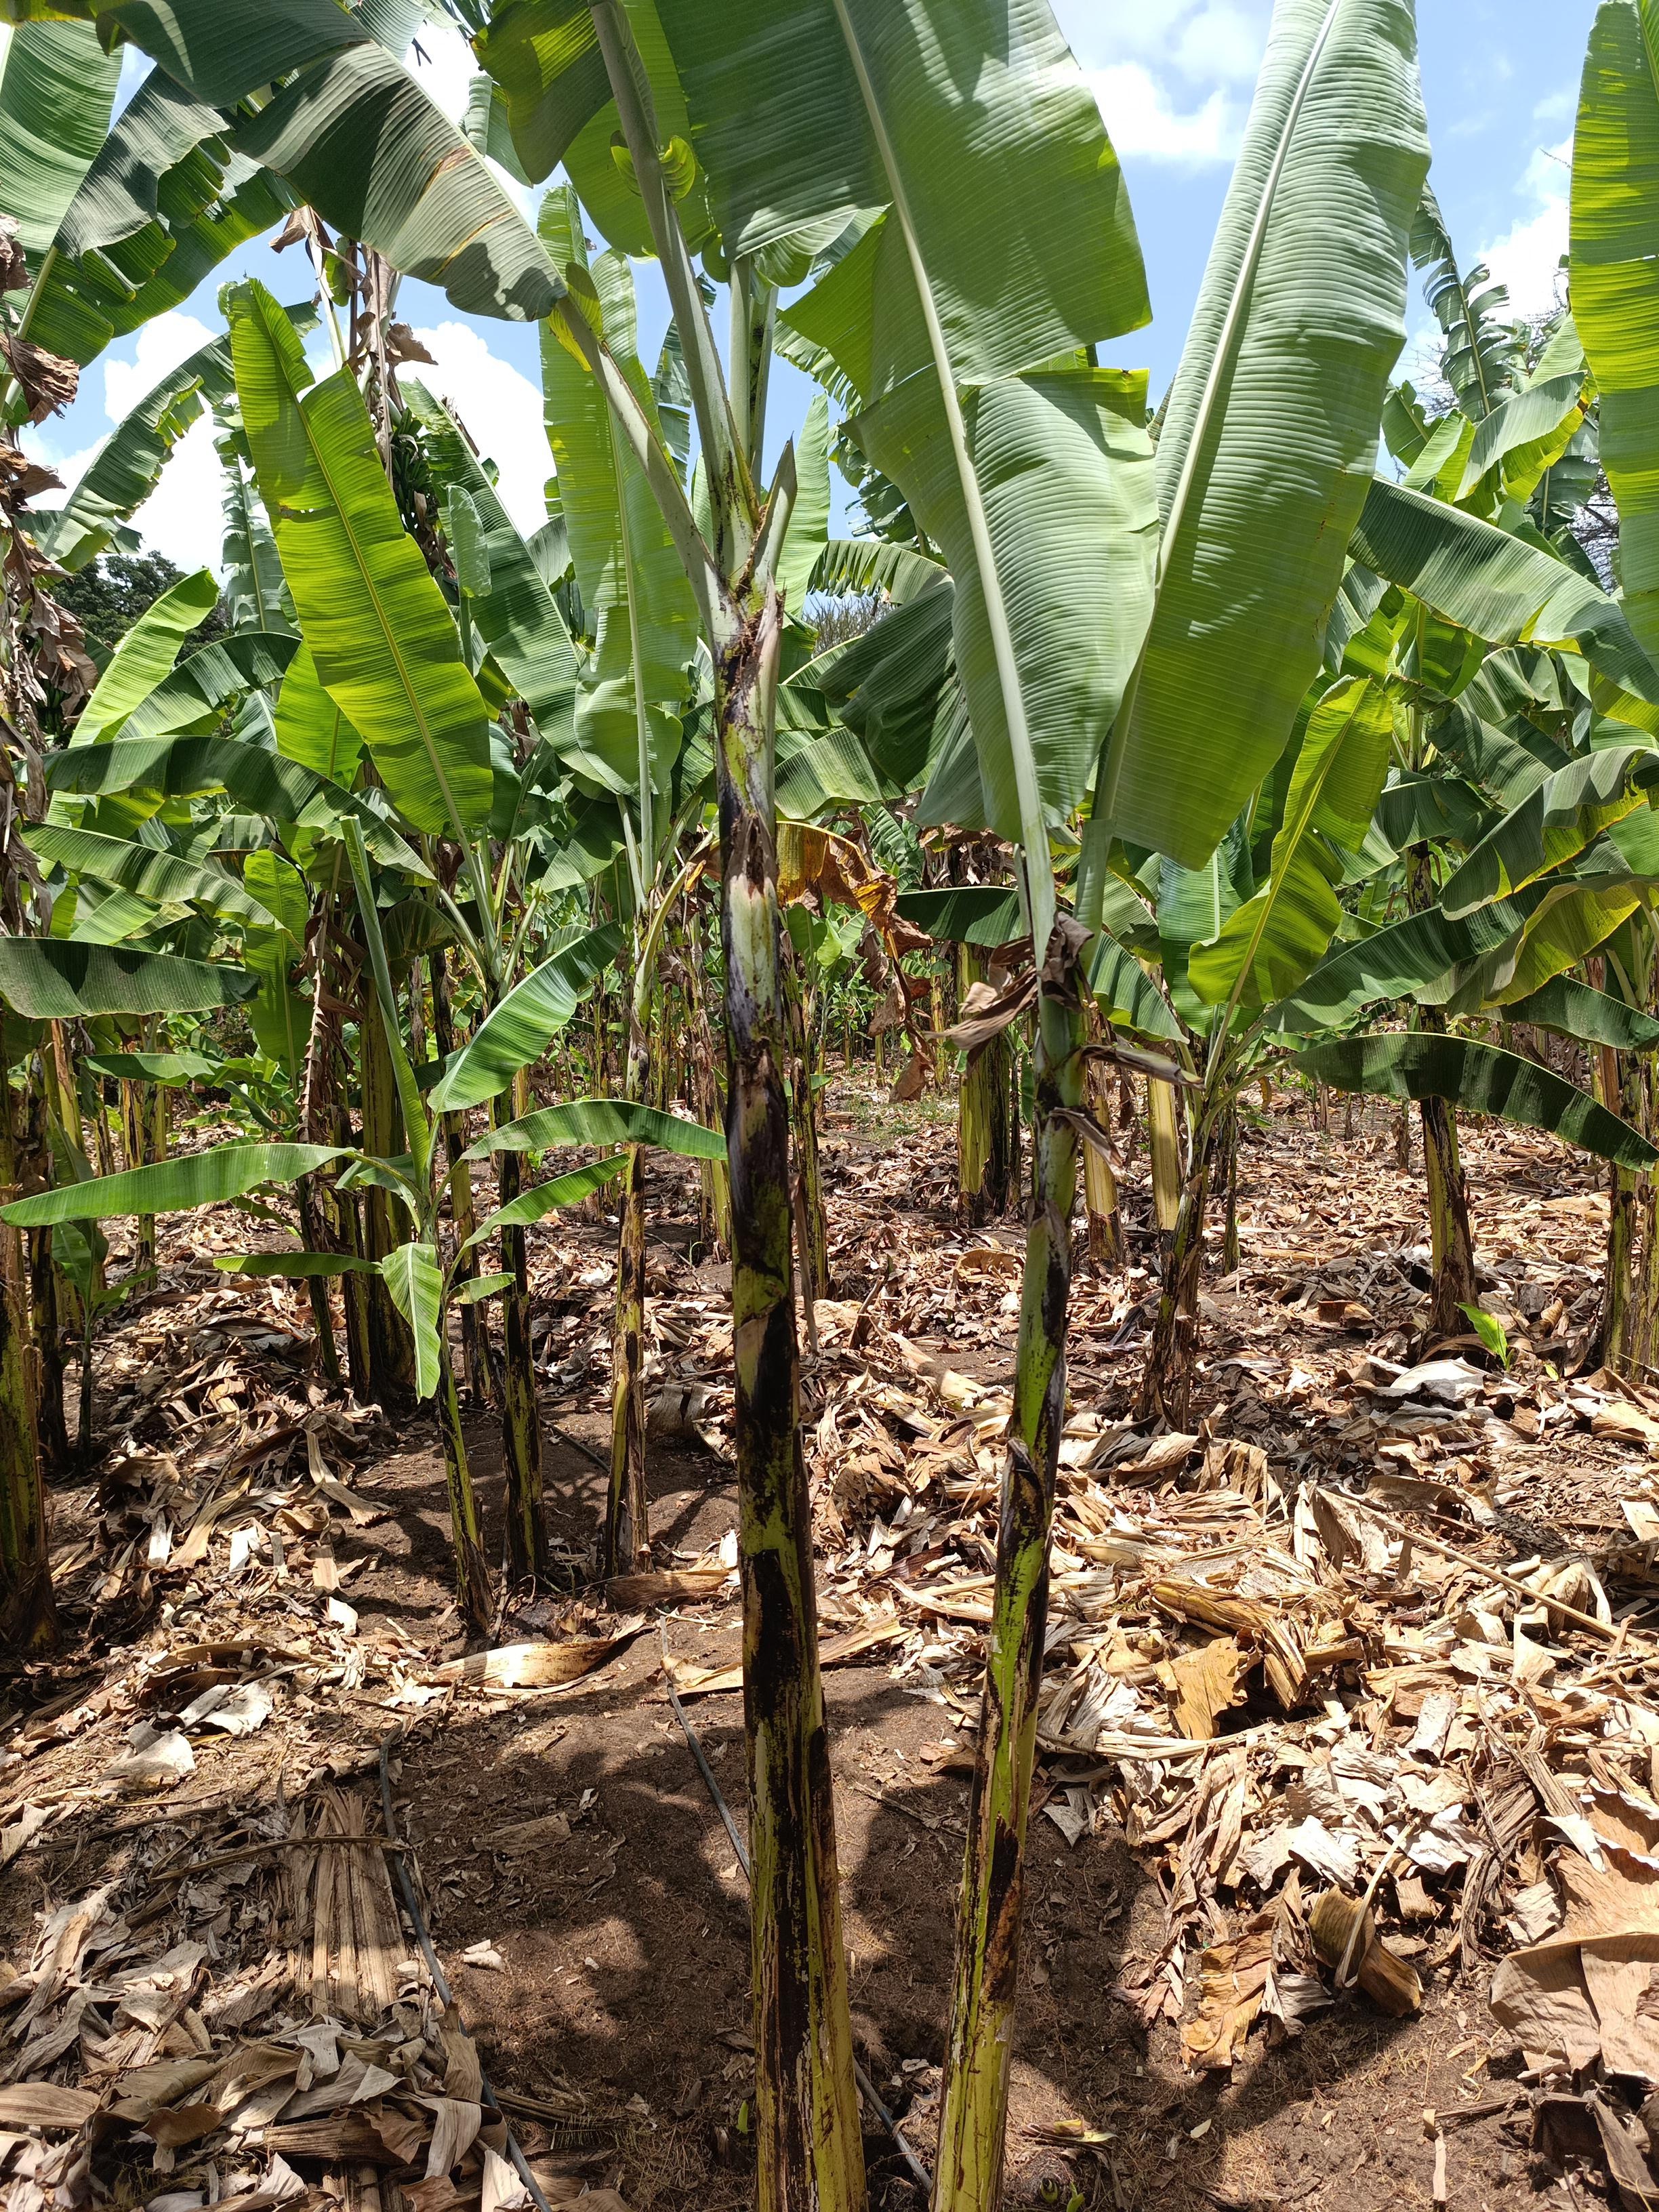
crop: banana
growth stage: vegetative
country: Tanzania
